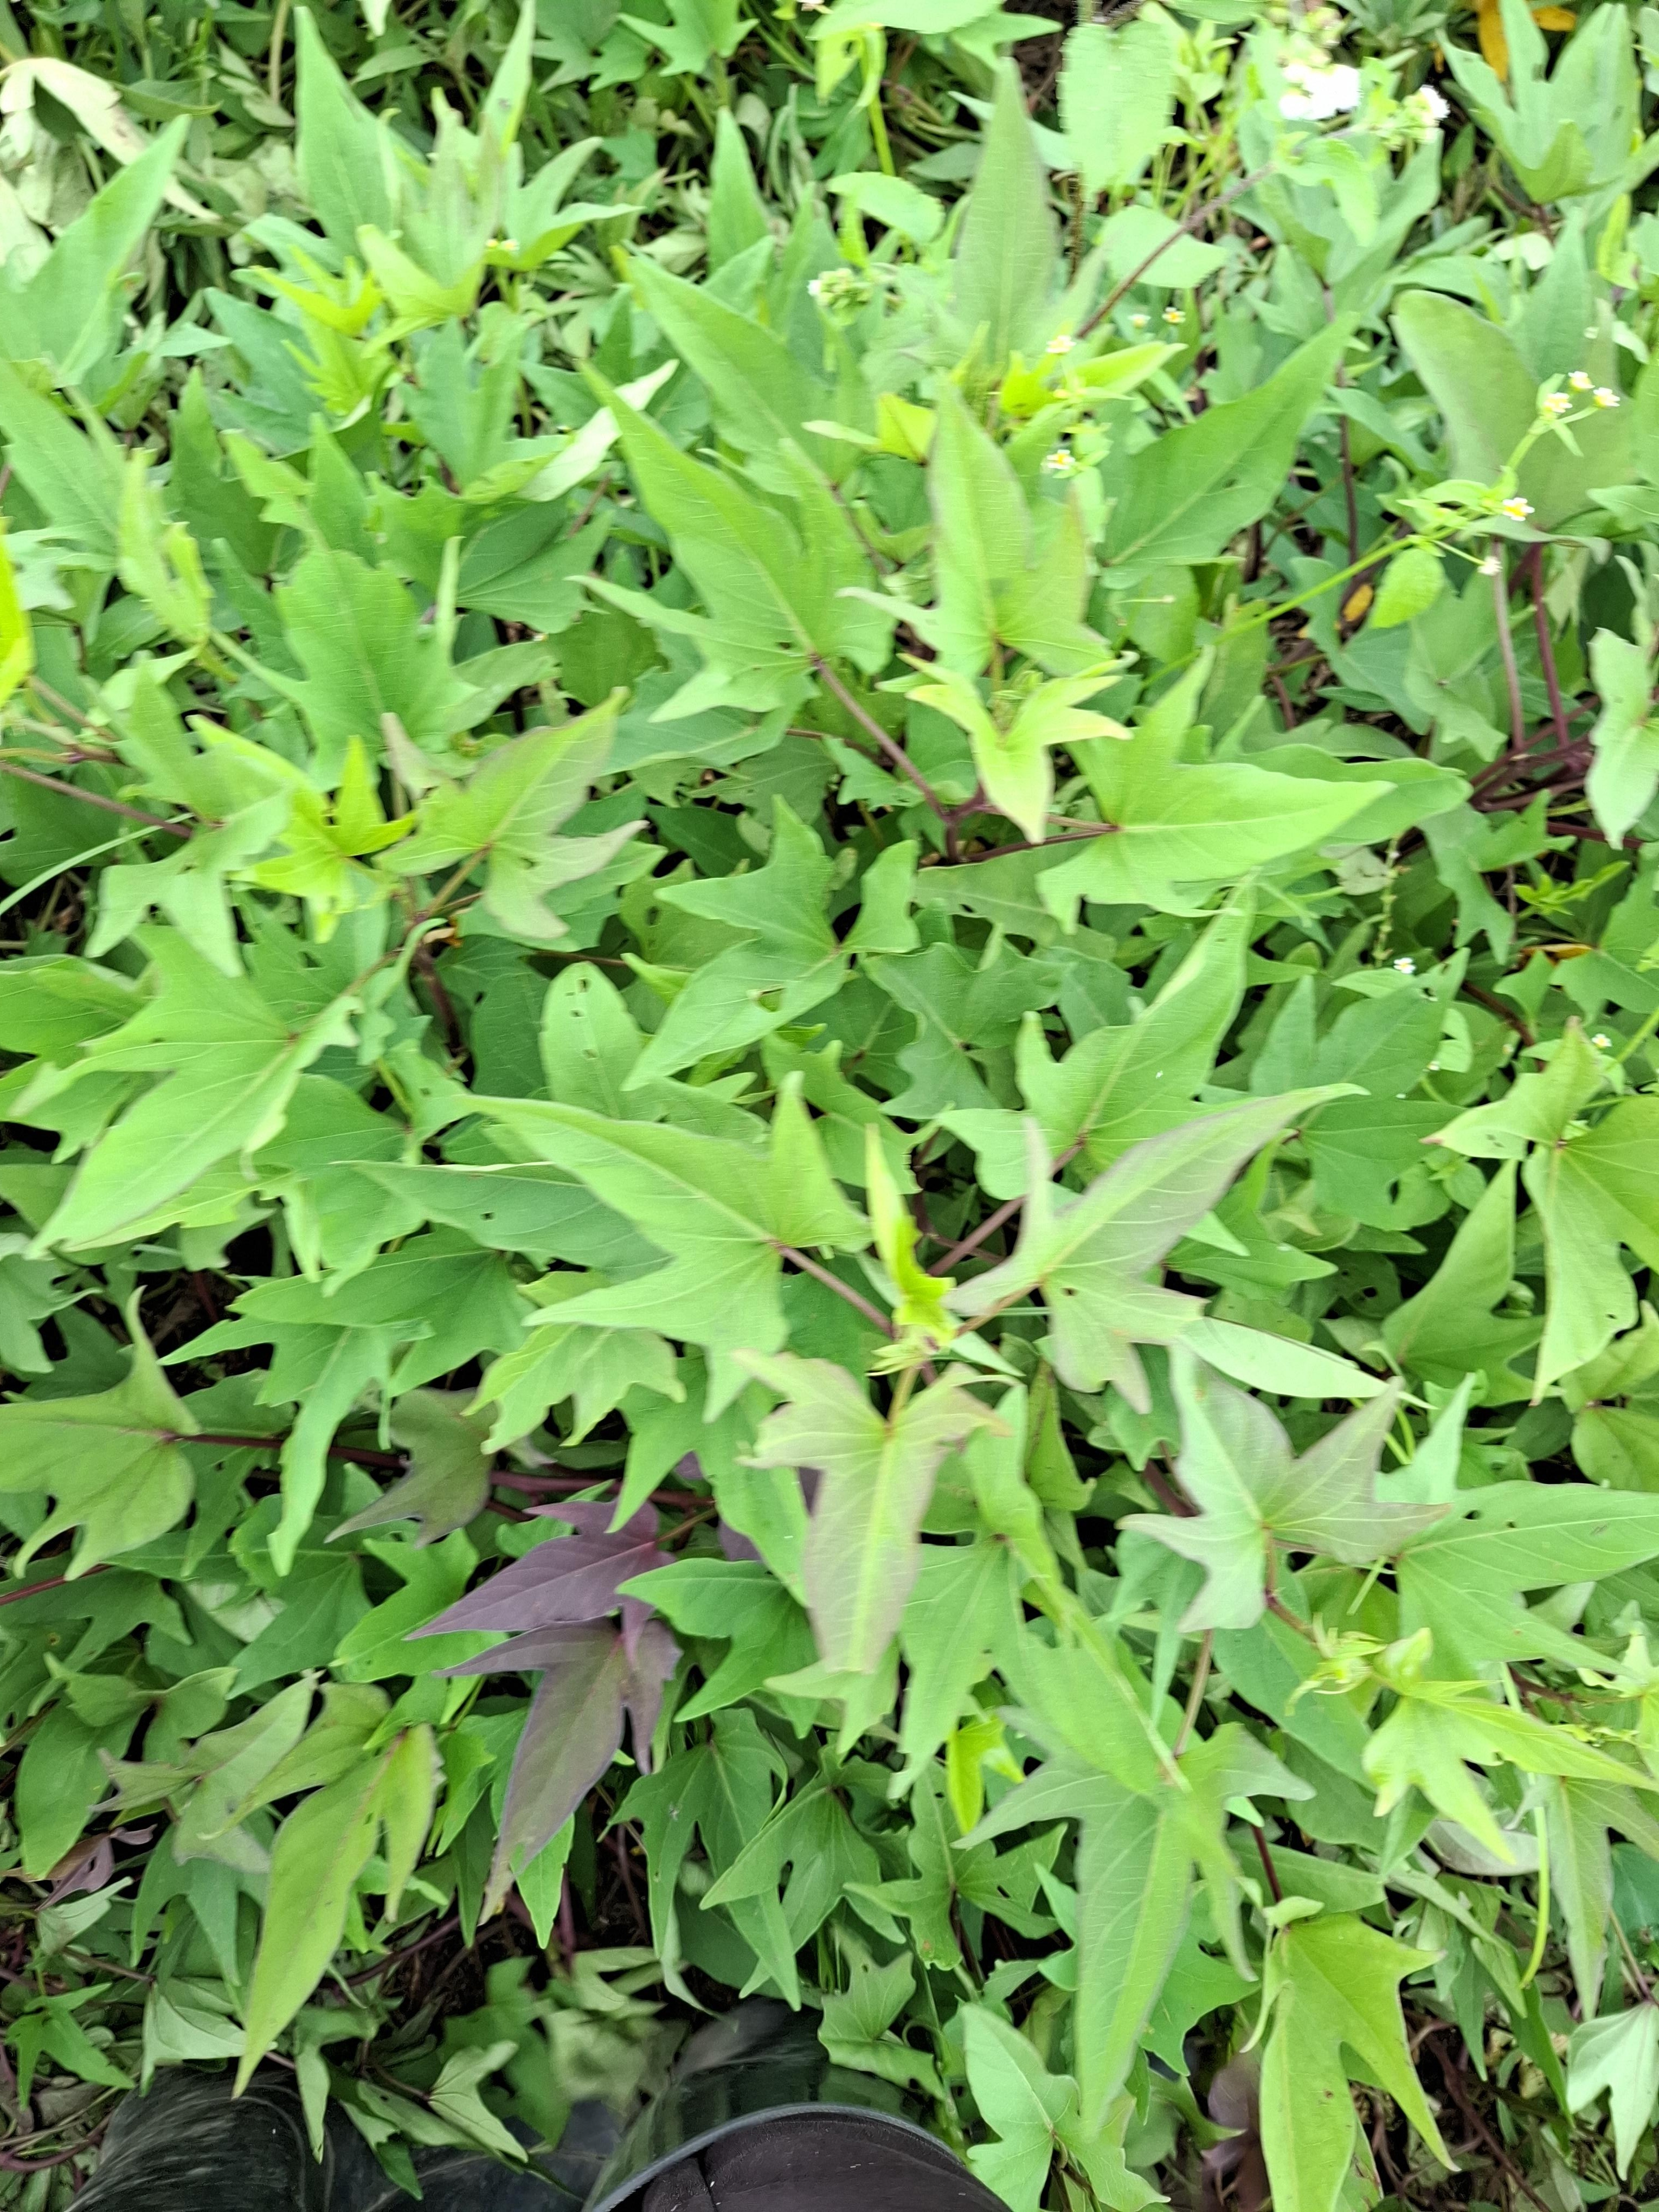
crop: sorghum
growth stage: filling grain
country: Tanzania
